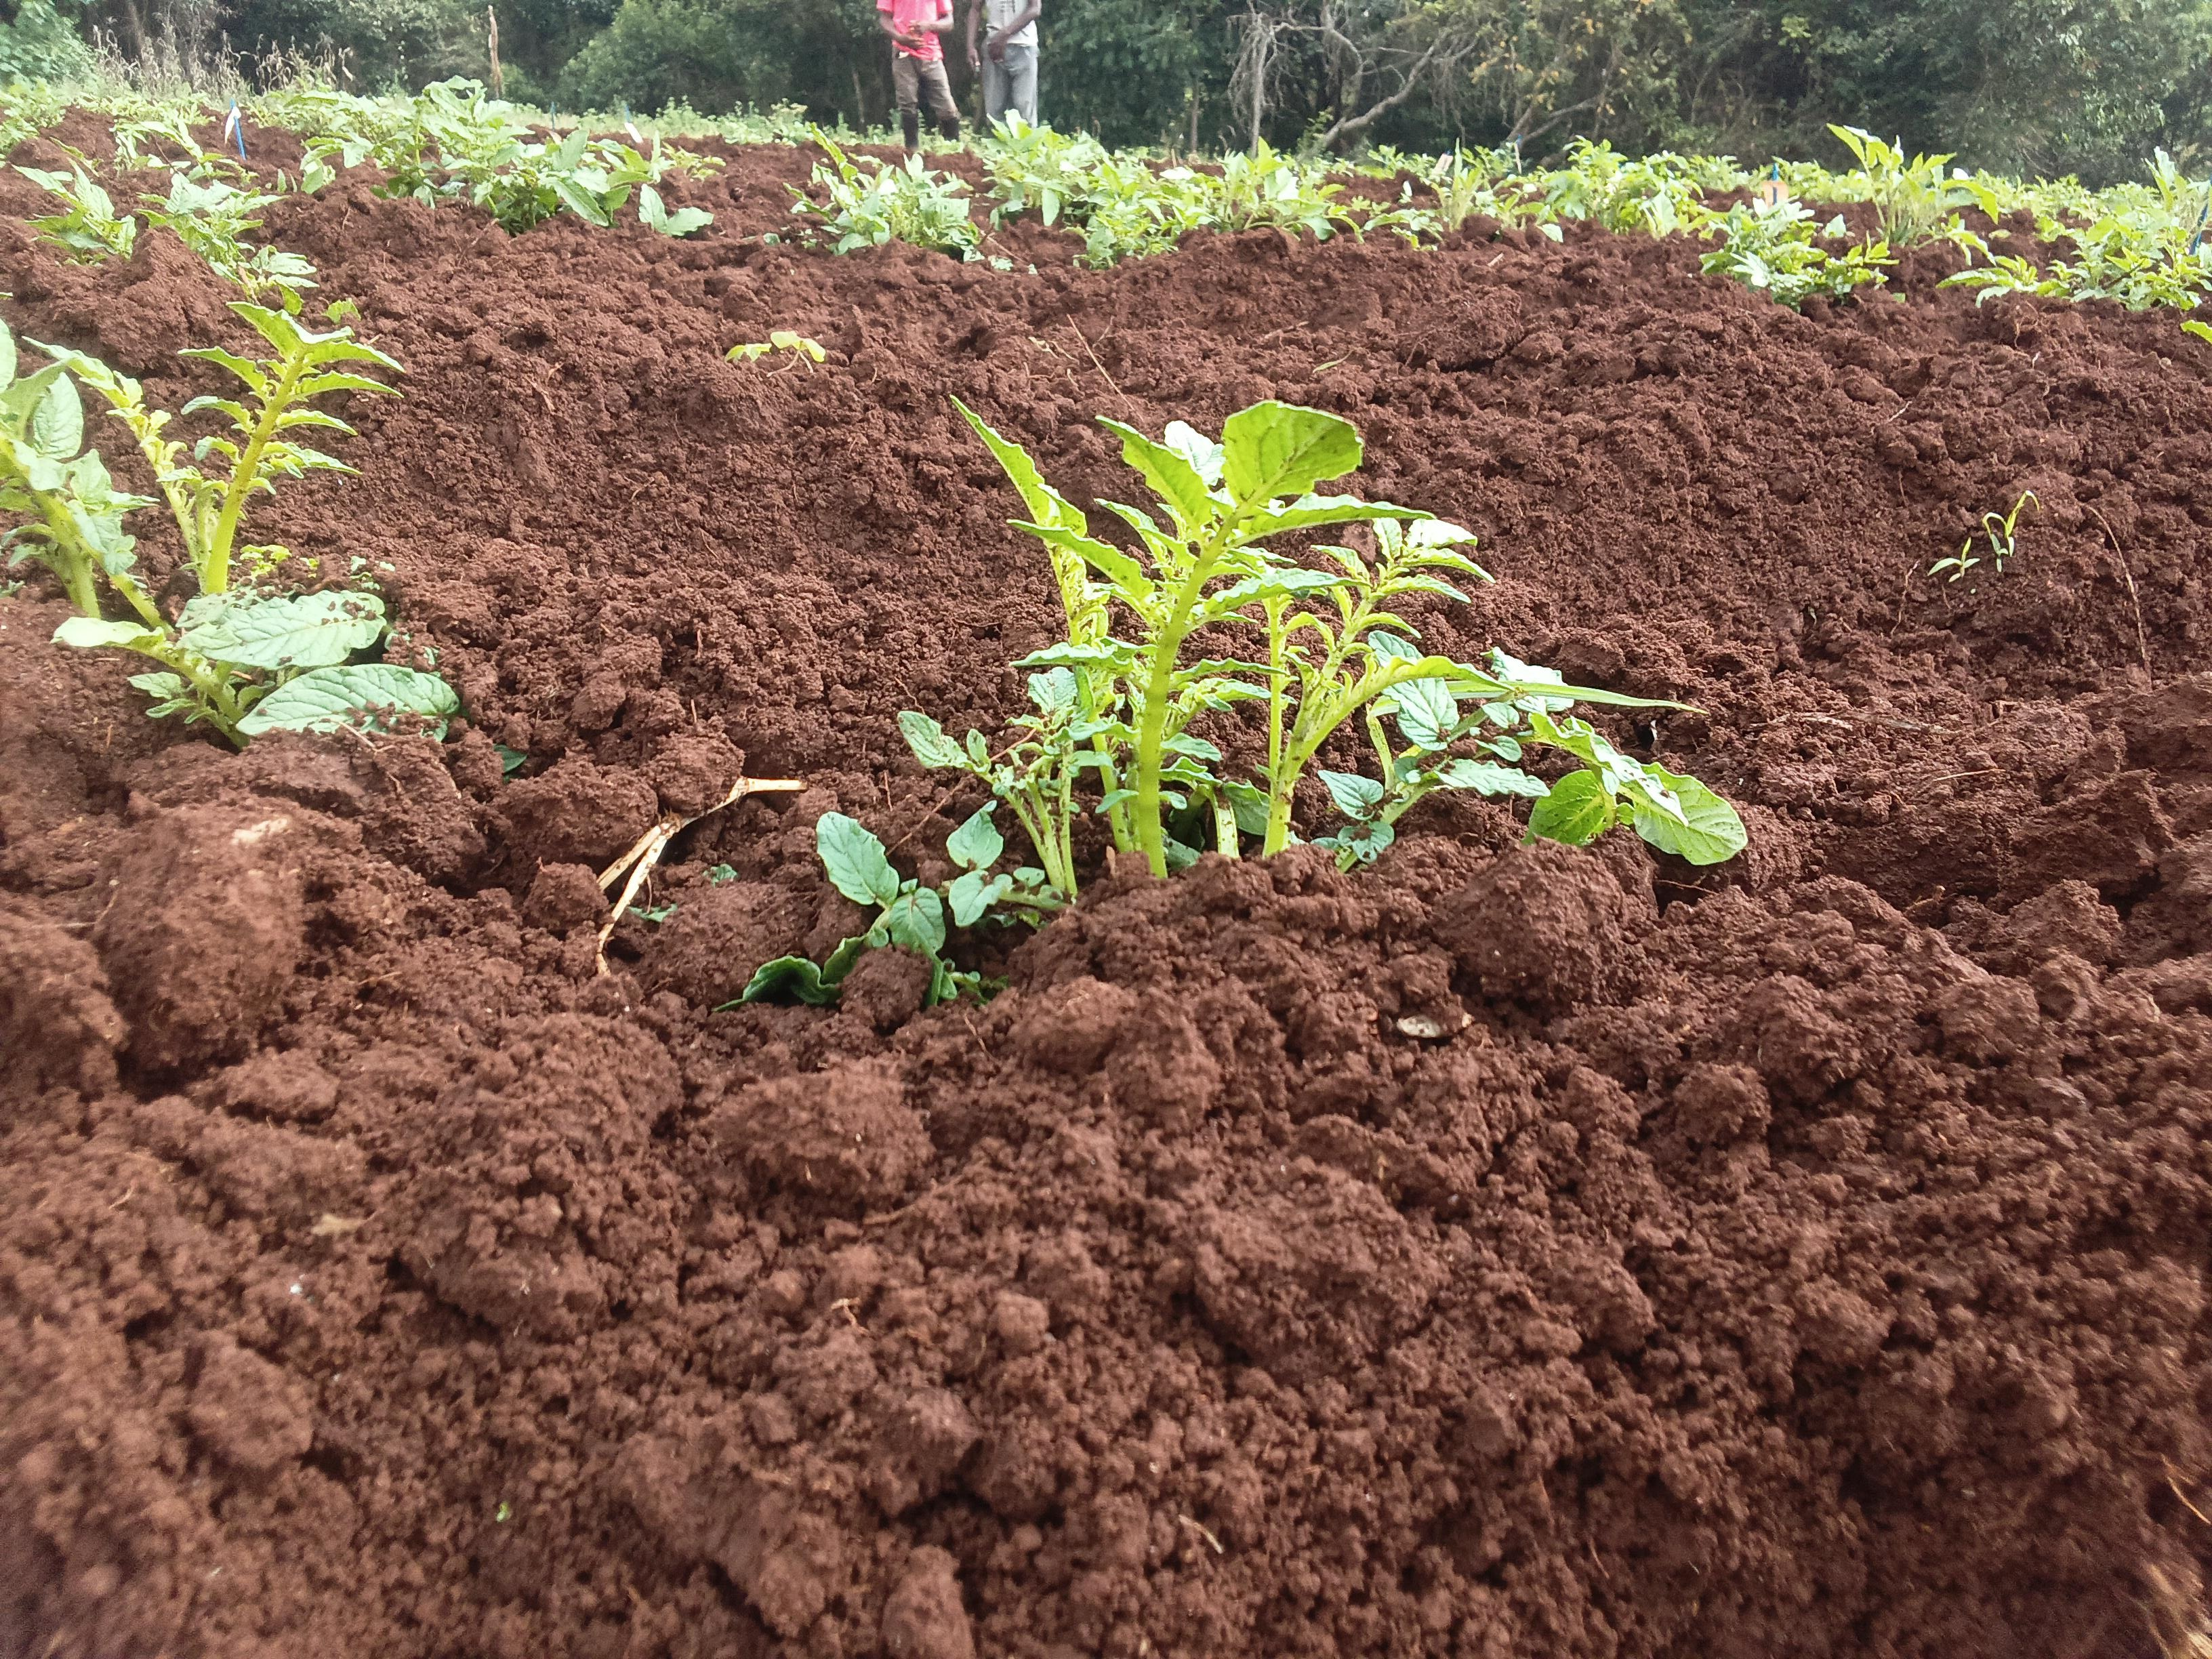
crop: potato
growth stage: sprouting emergence
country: Kenya
